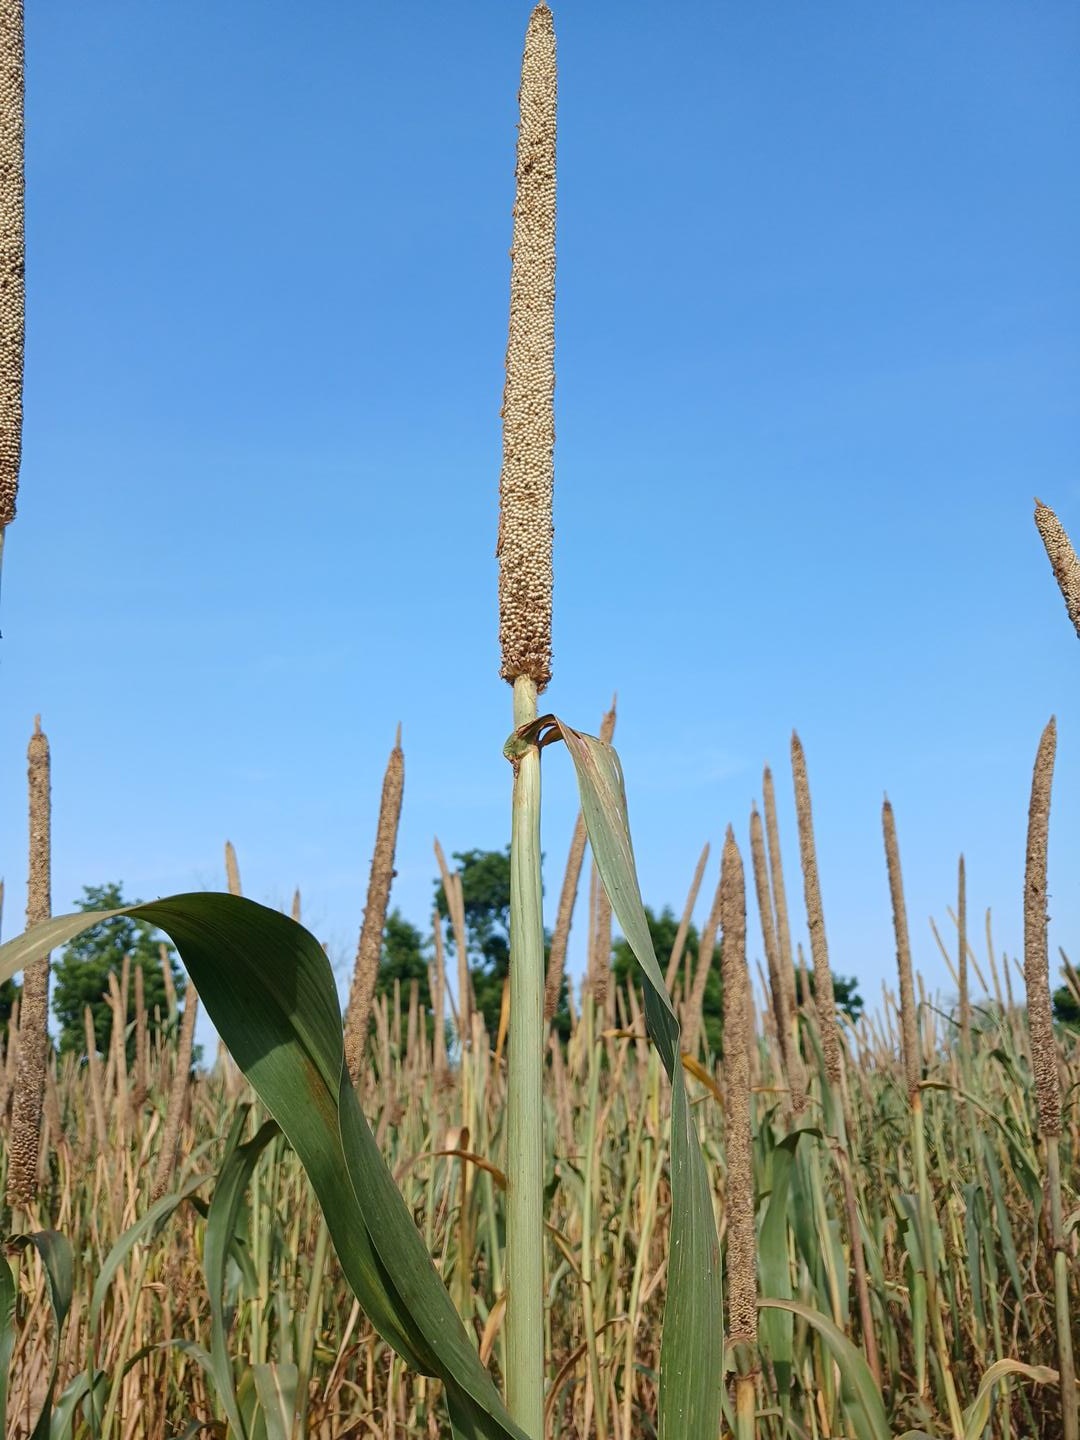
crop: pearl millet
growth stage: maturity
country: Senegal
